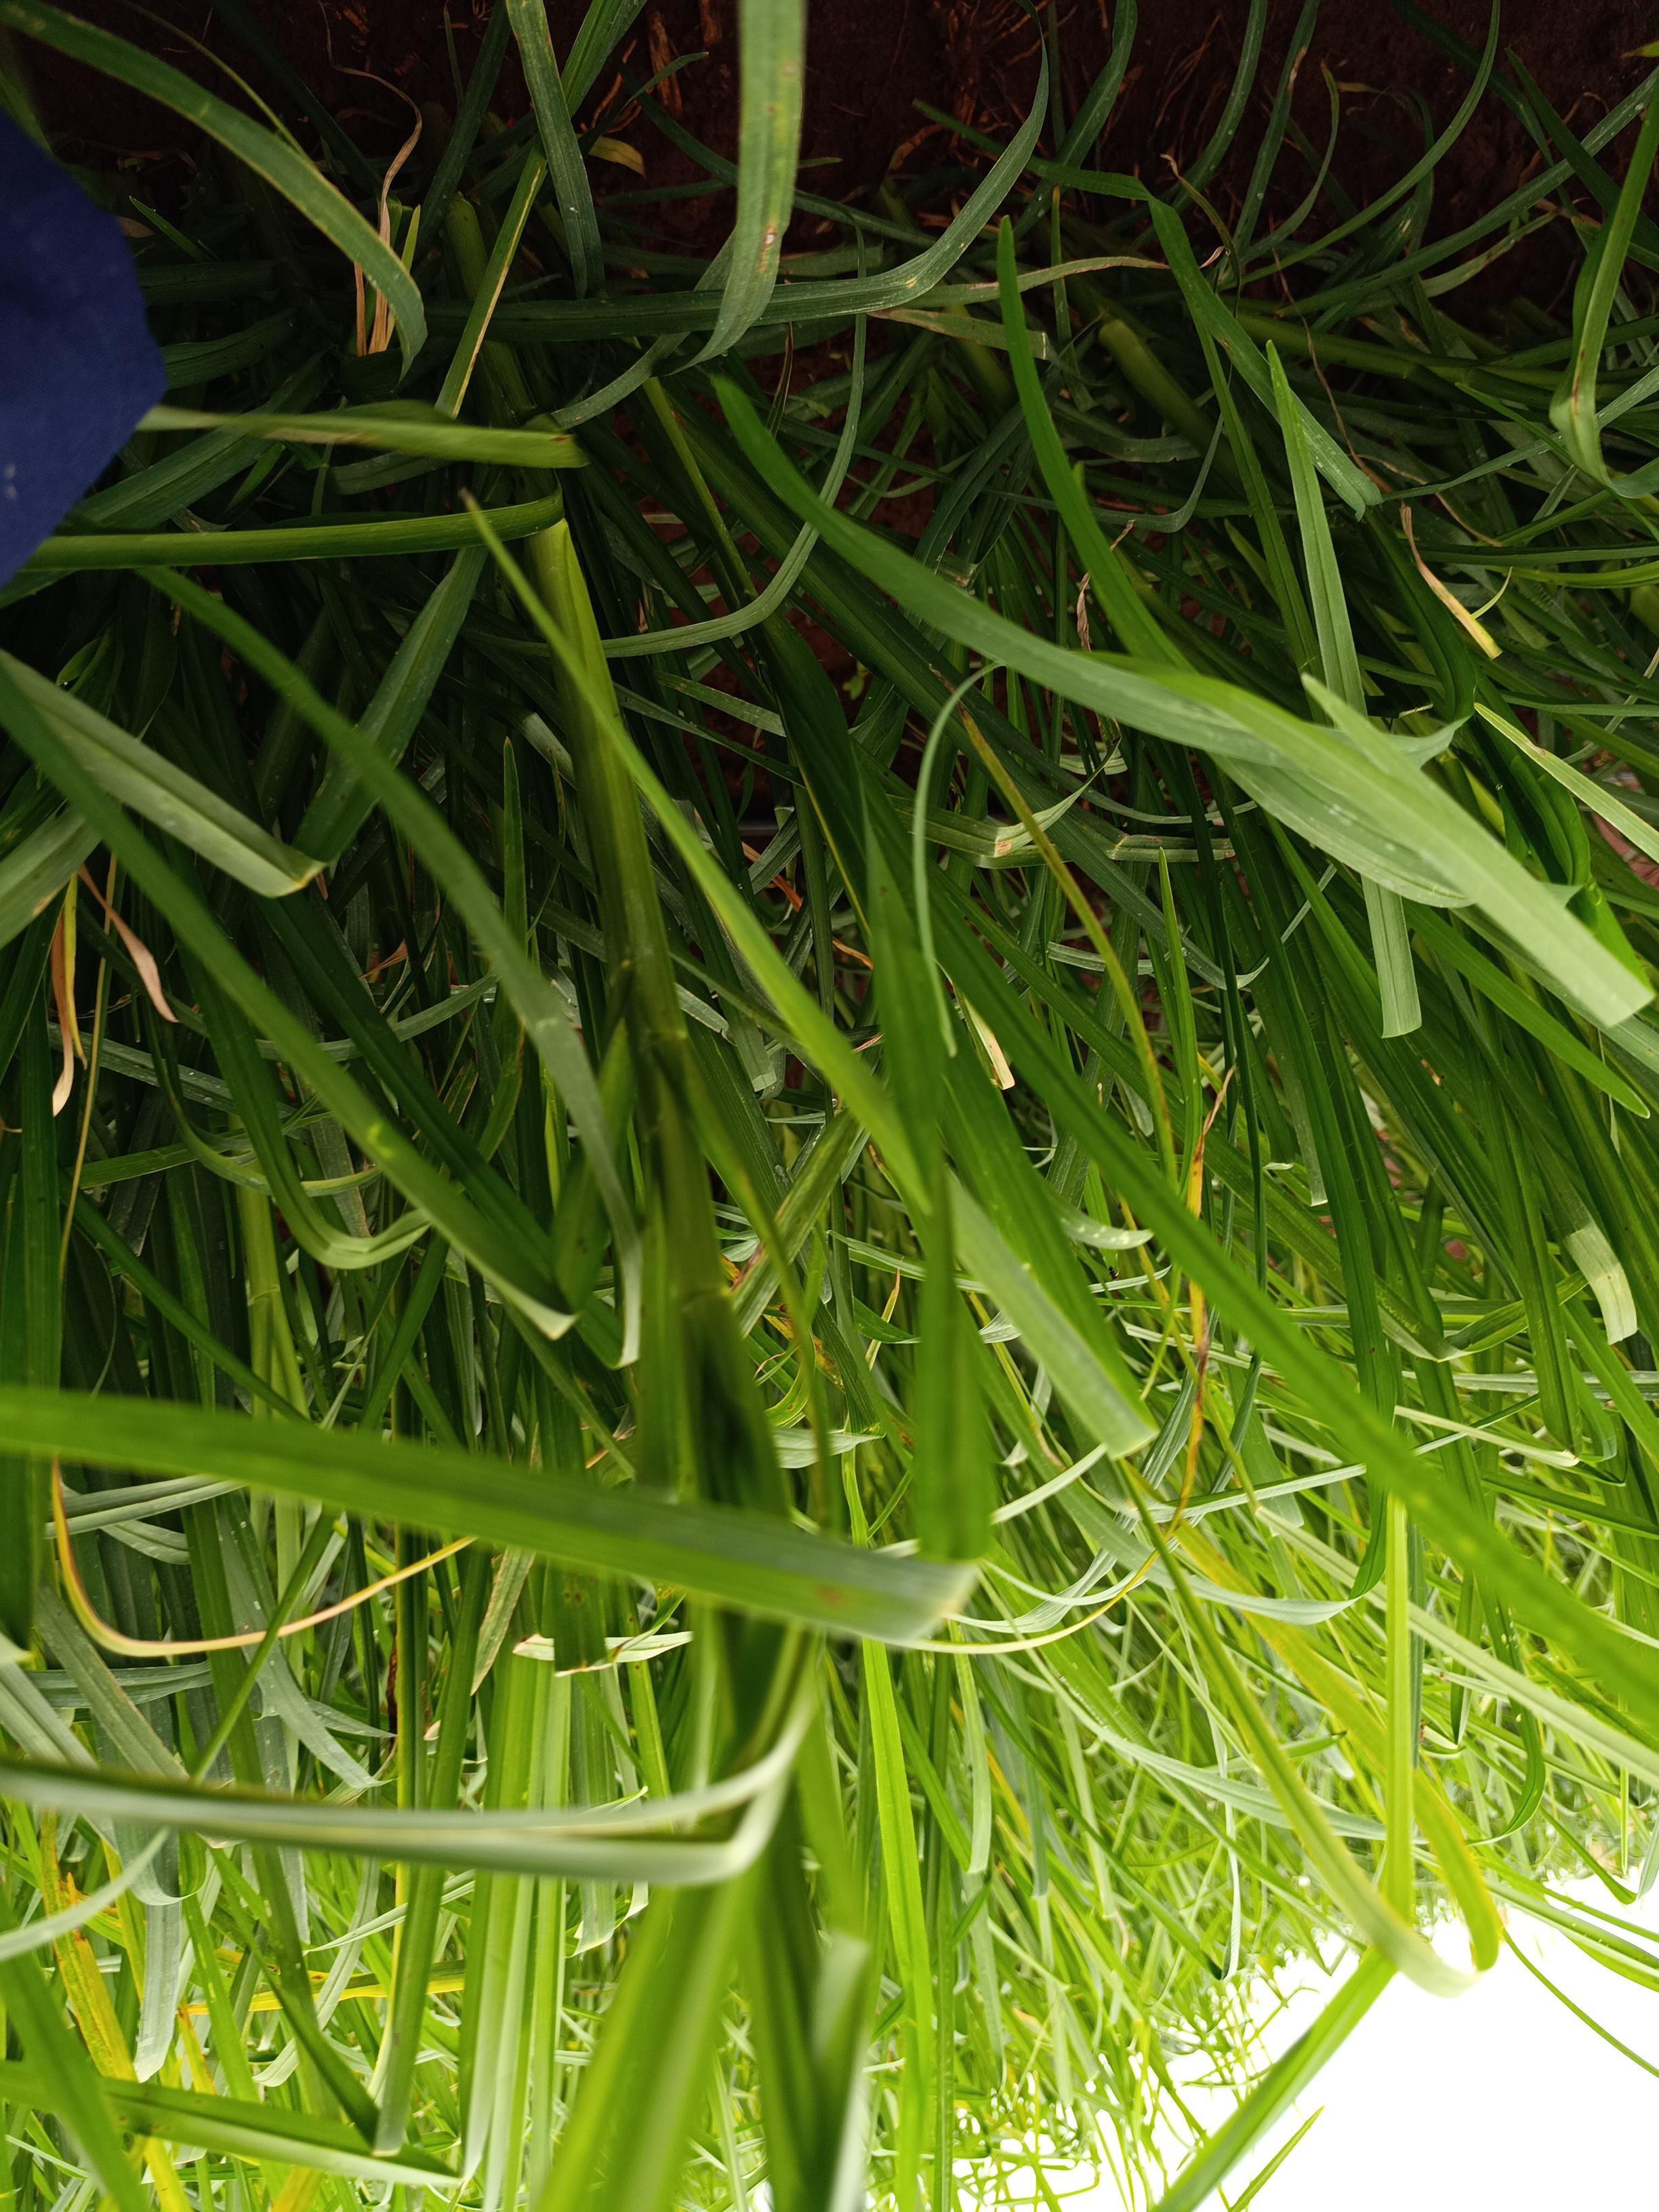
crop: finger millet
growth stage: heading tuber
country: Kenya
